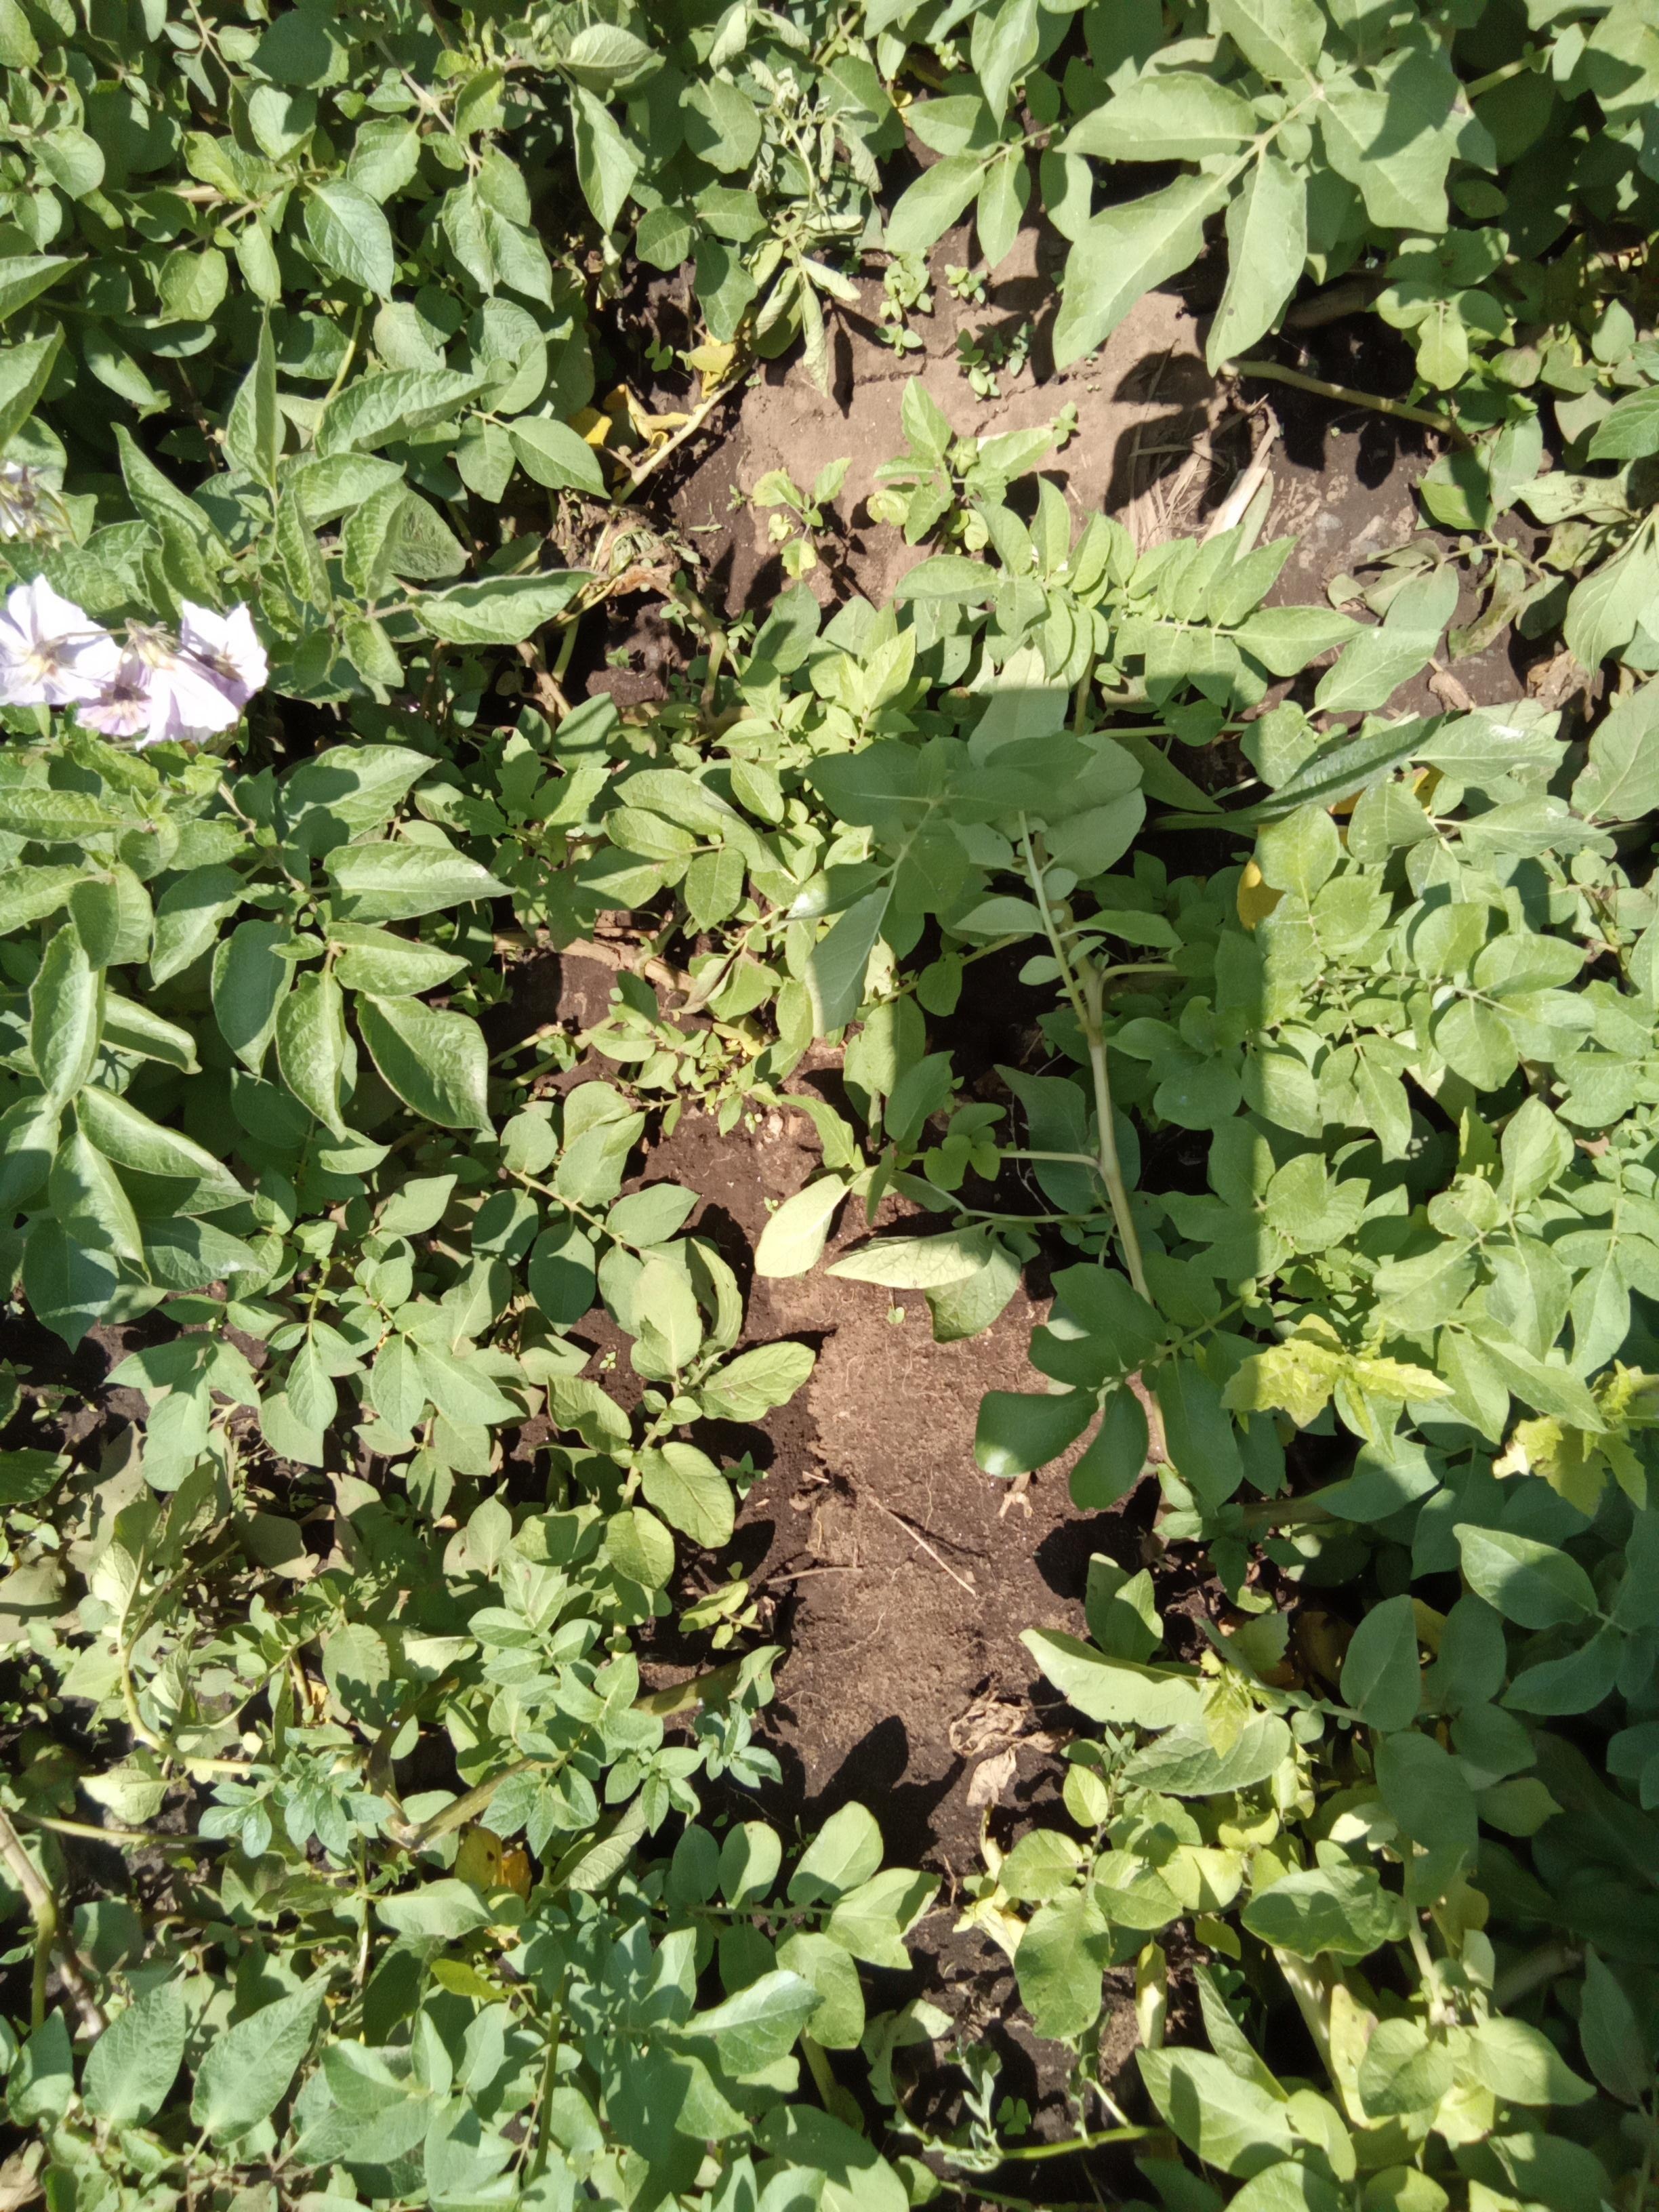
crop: potato
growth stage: vegetative
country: Kenya
